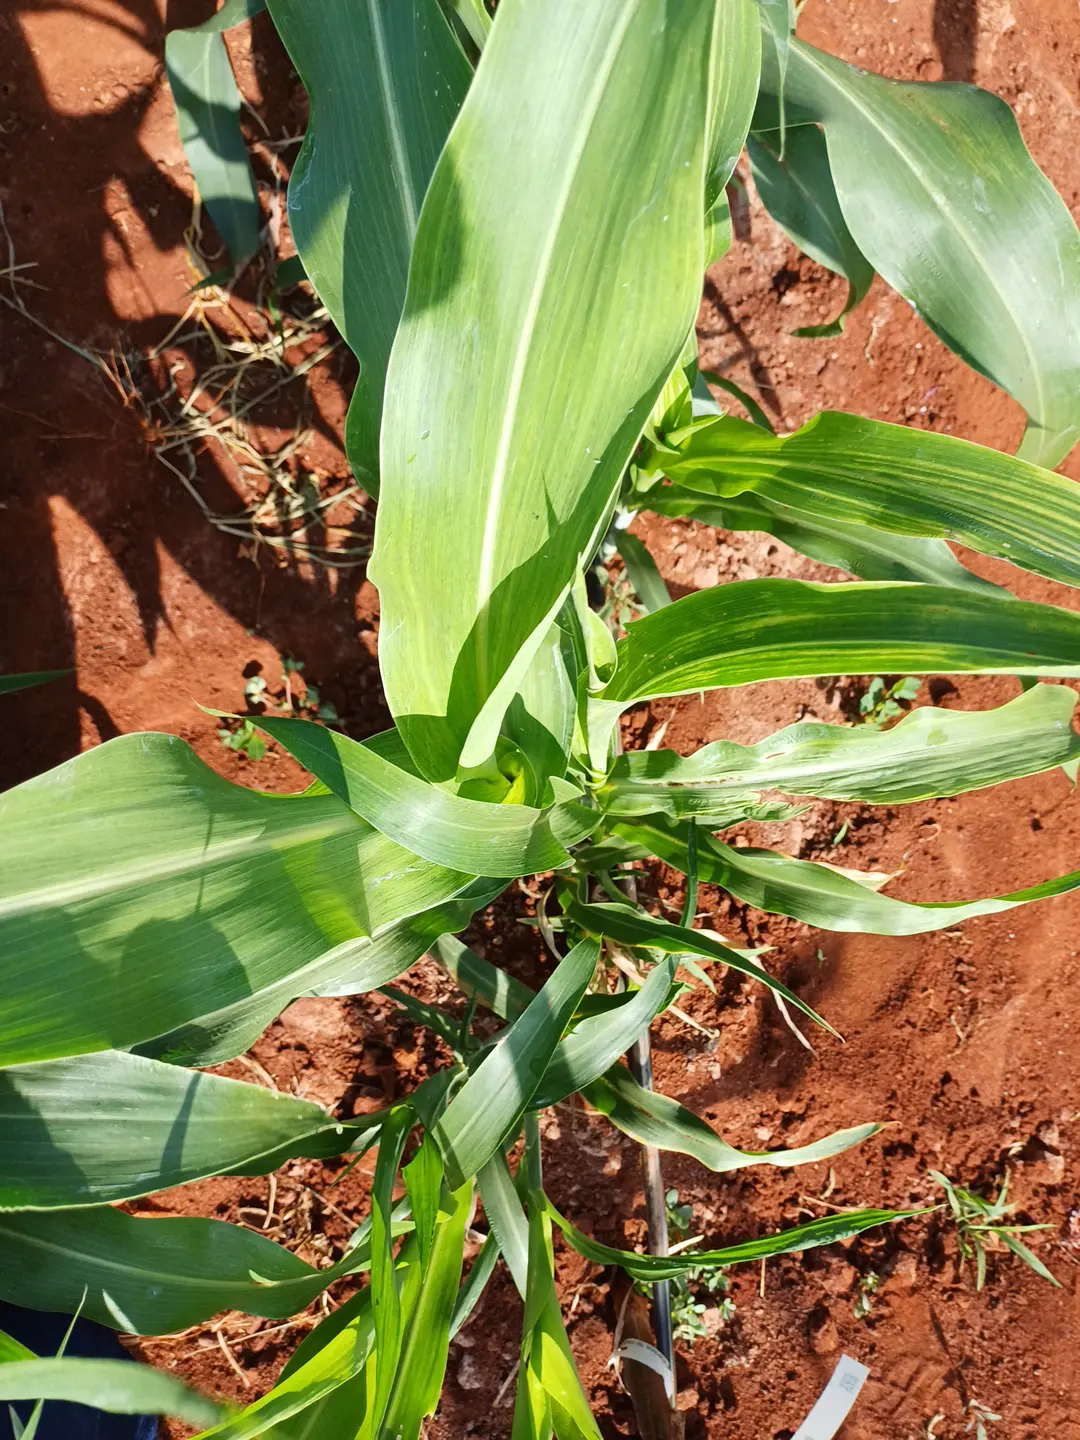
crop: sorghum
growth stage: vegetative
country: Kenya
